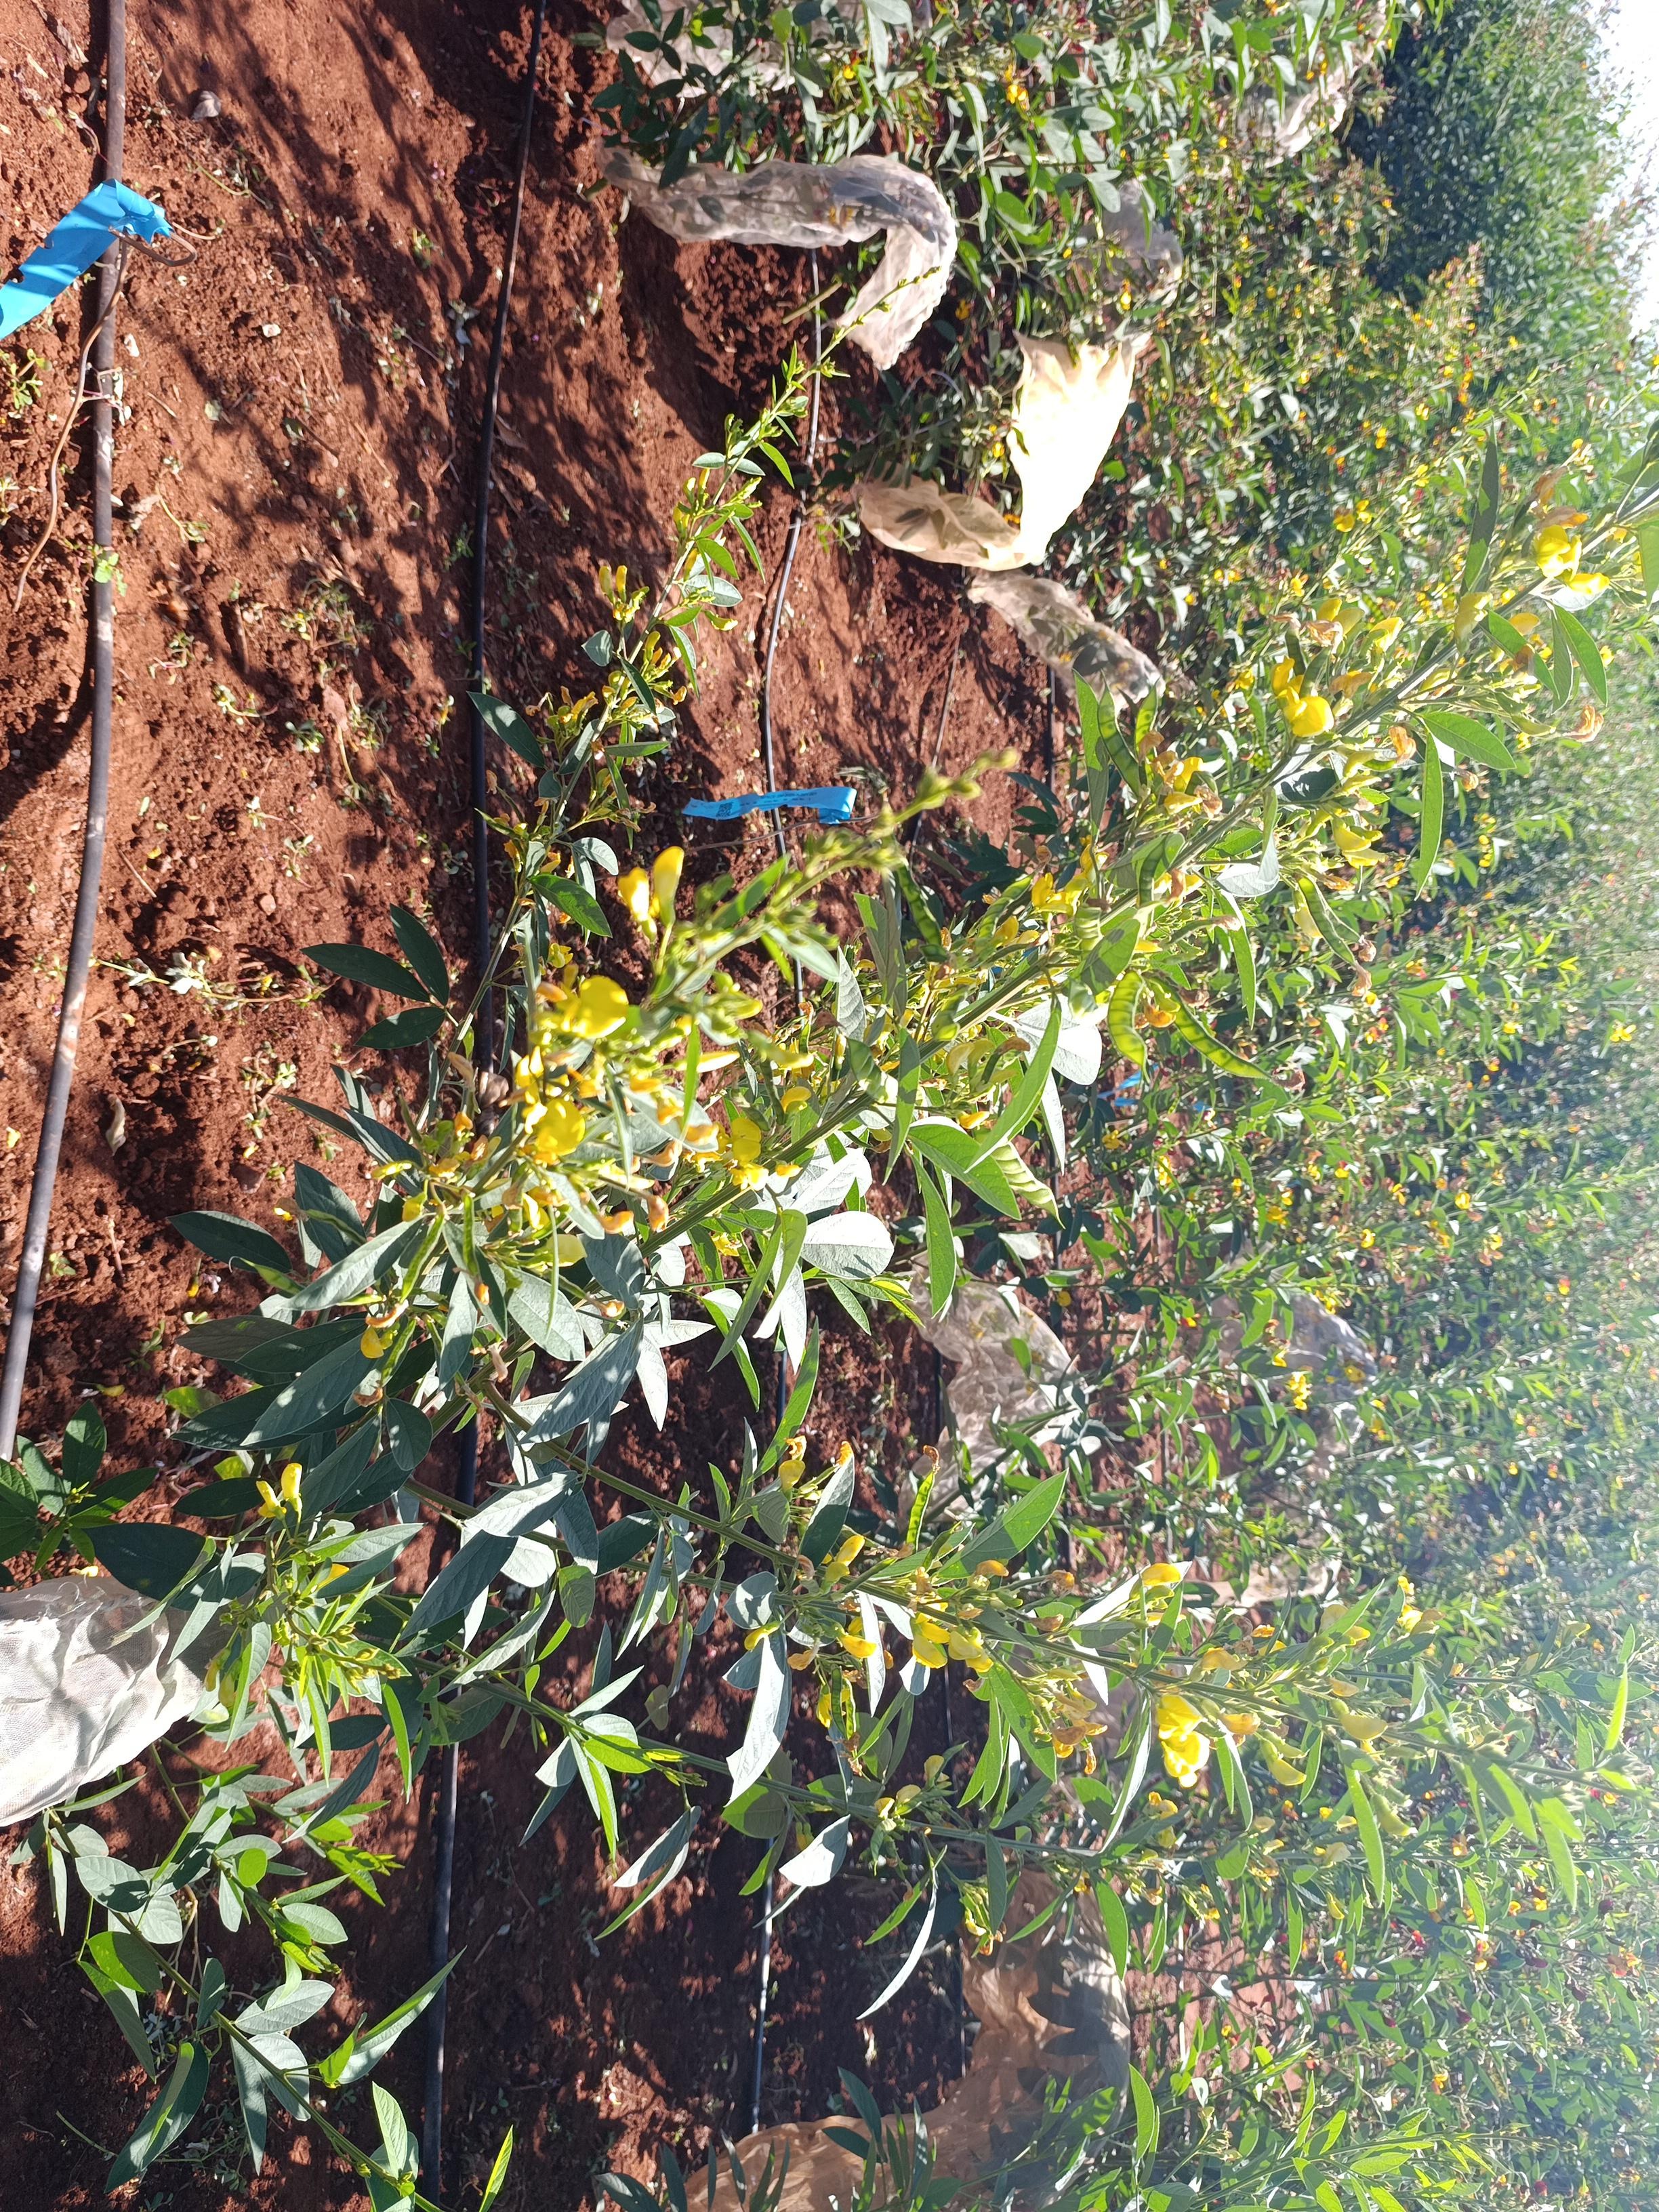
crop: pigeonpea
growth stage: development pod
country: Kenya
